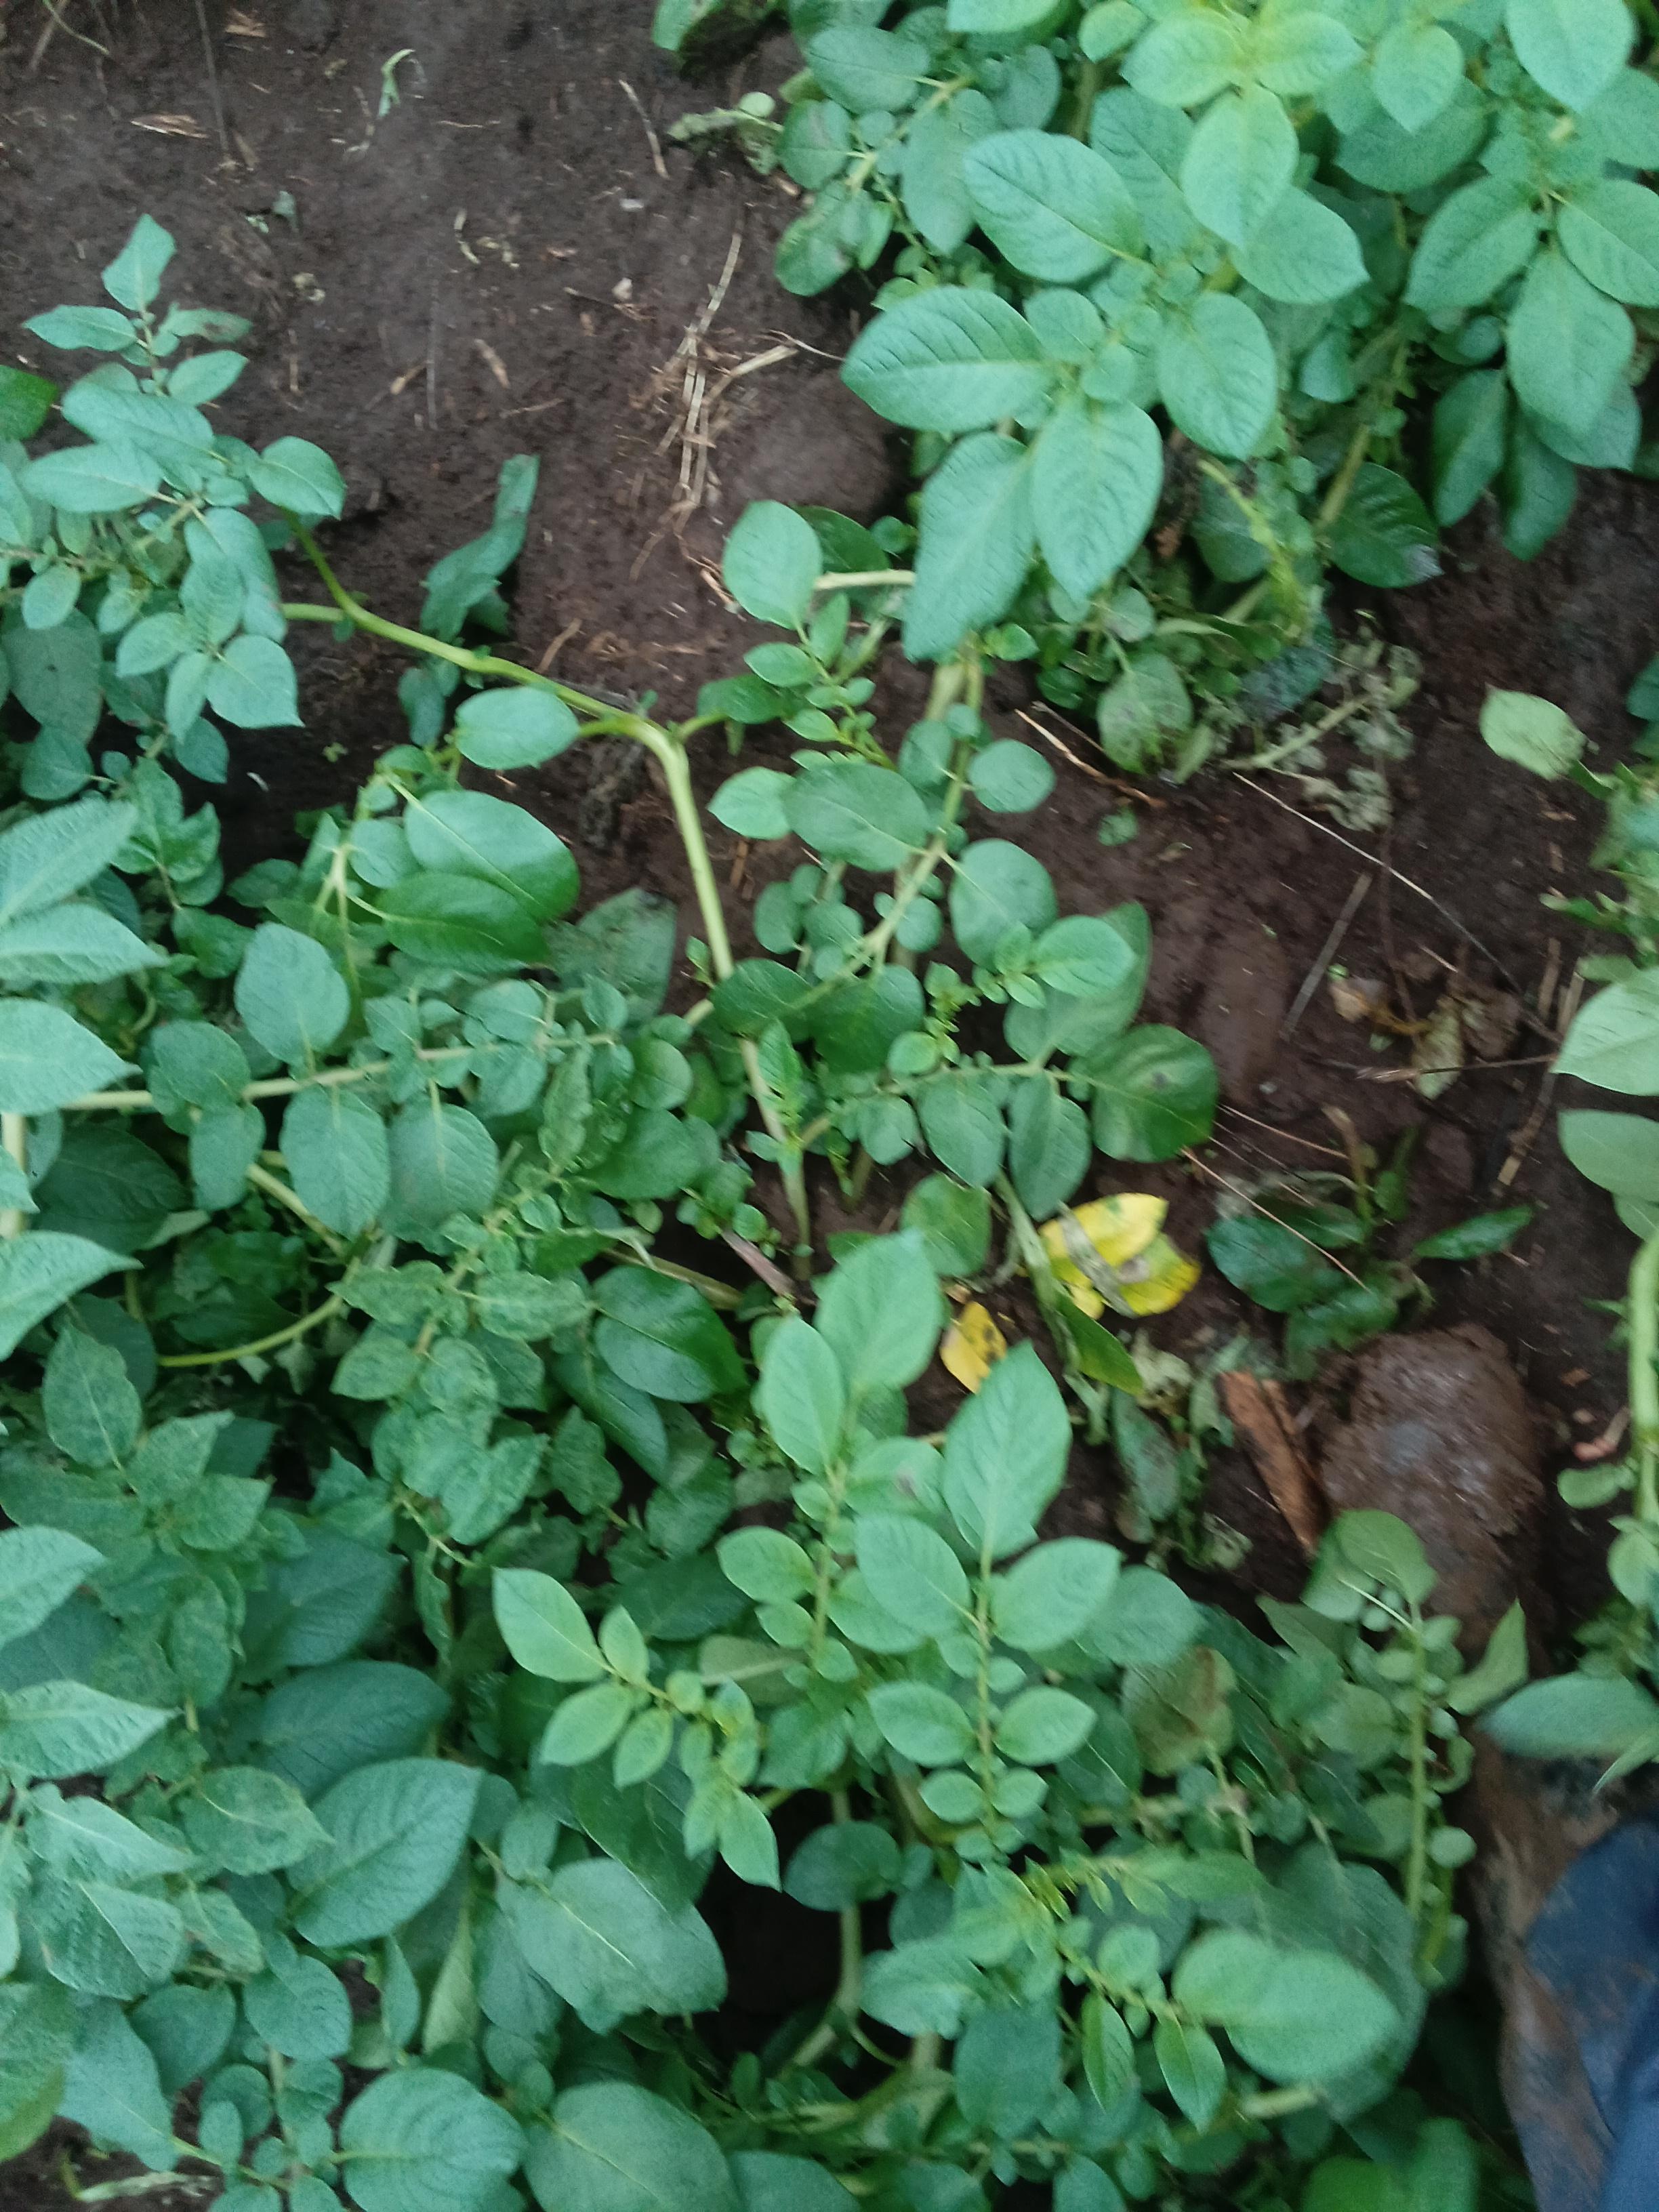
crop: potato
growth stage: flowering
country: Kenya
